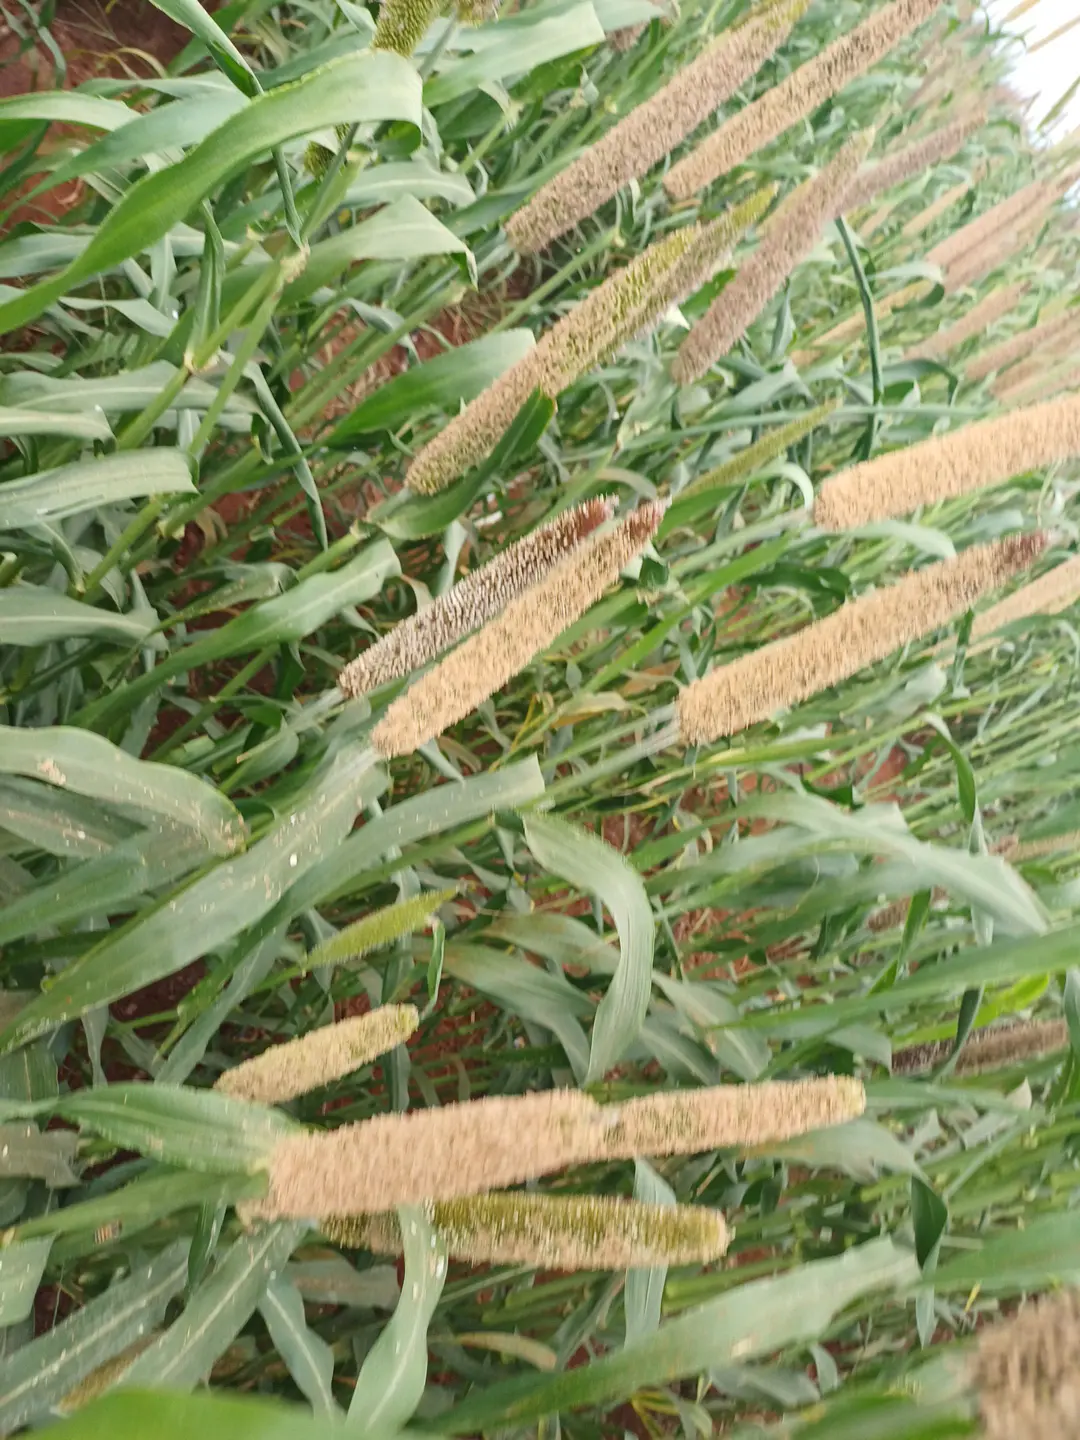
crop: pearl millet
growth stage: filling grain
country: Kenya
